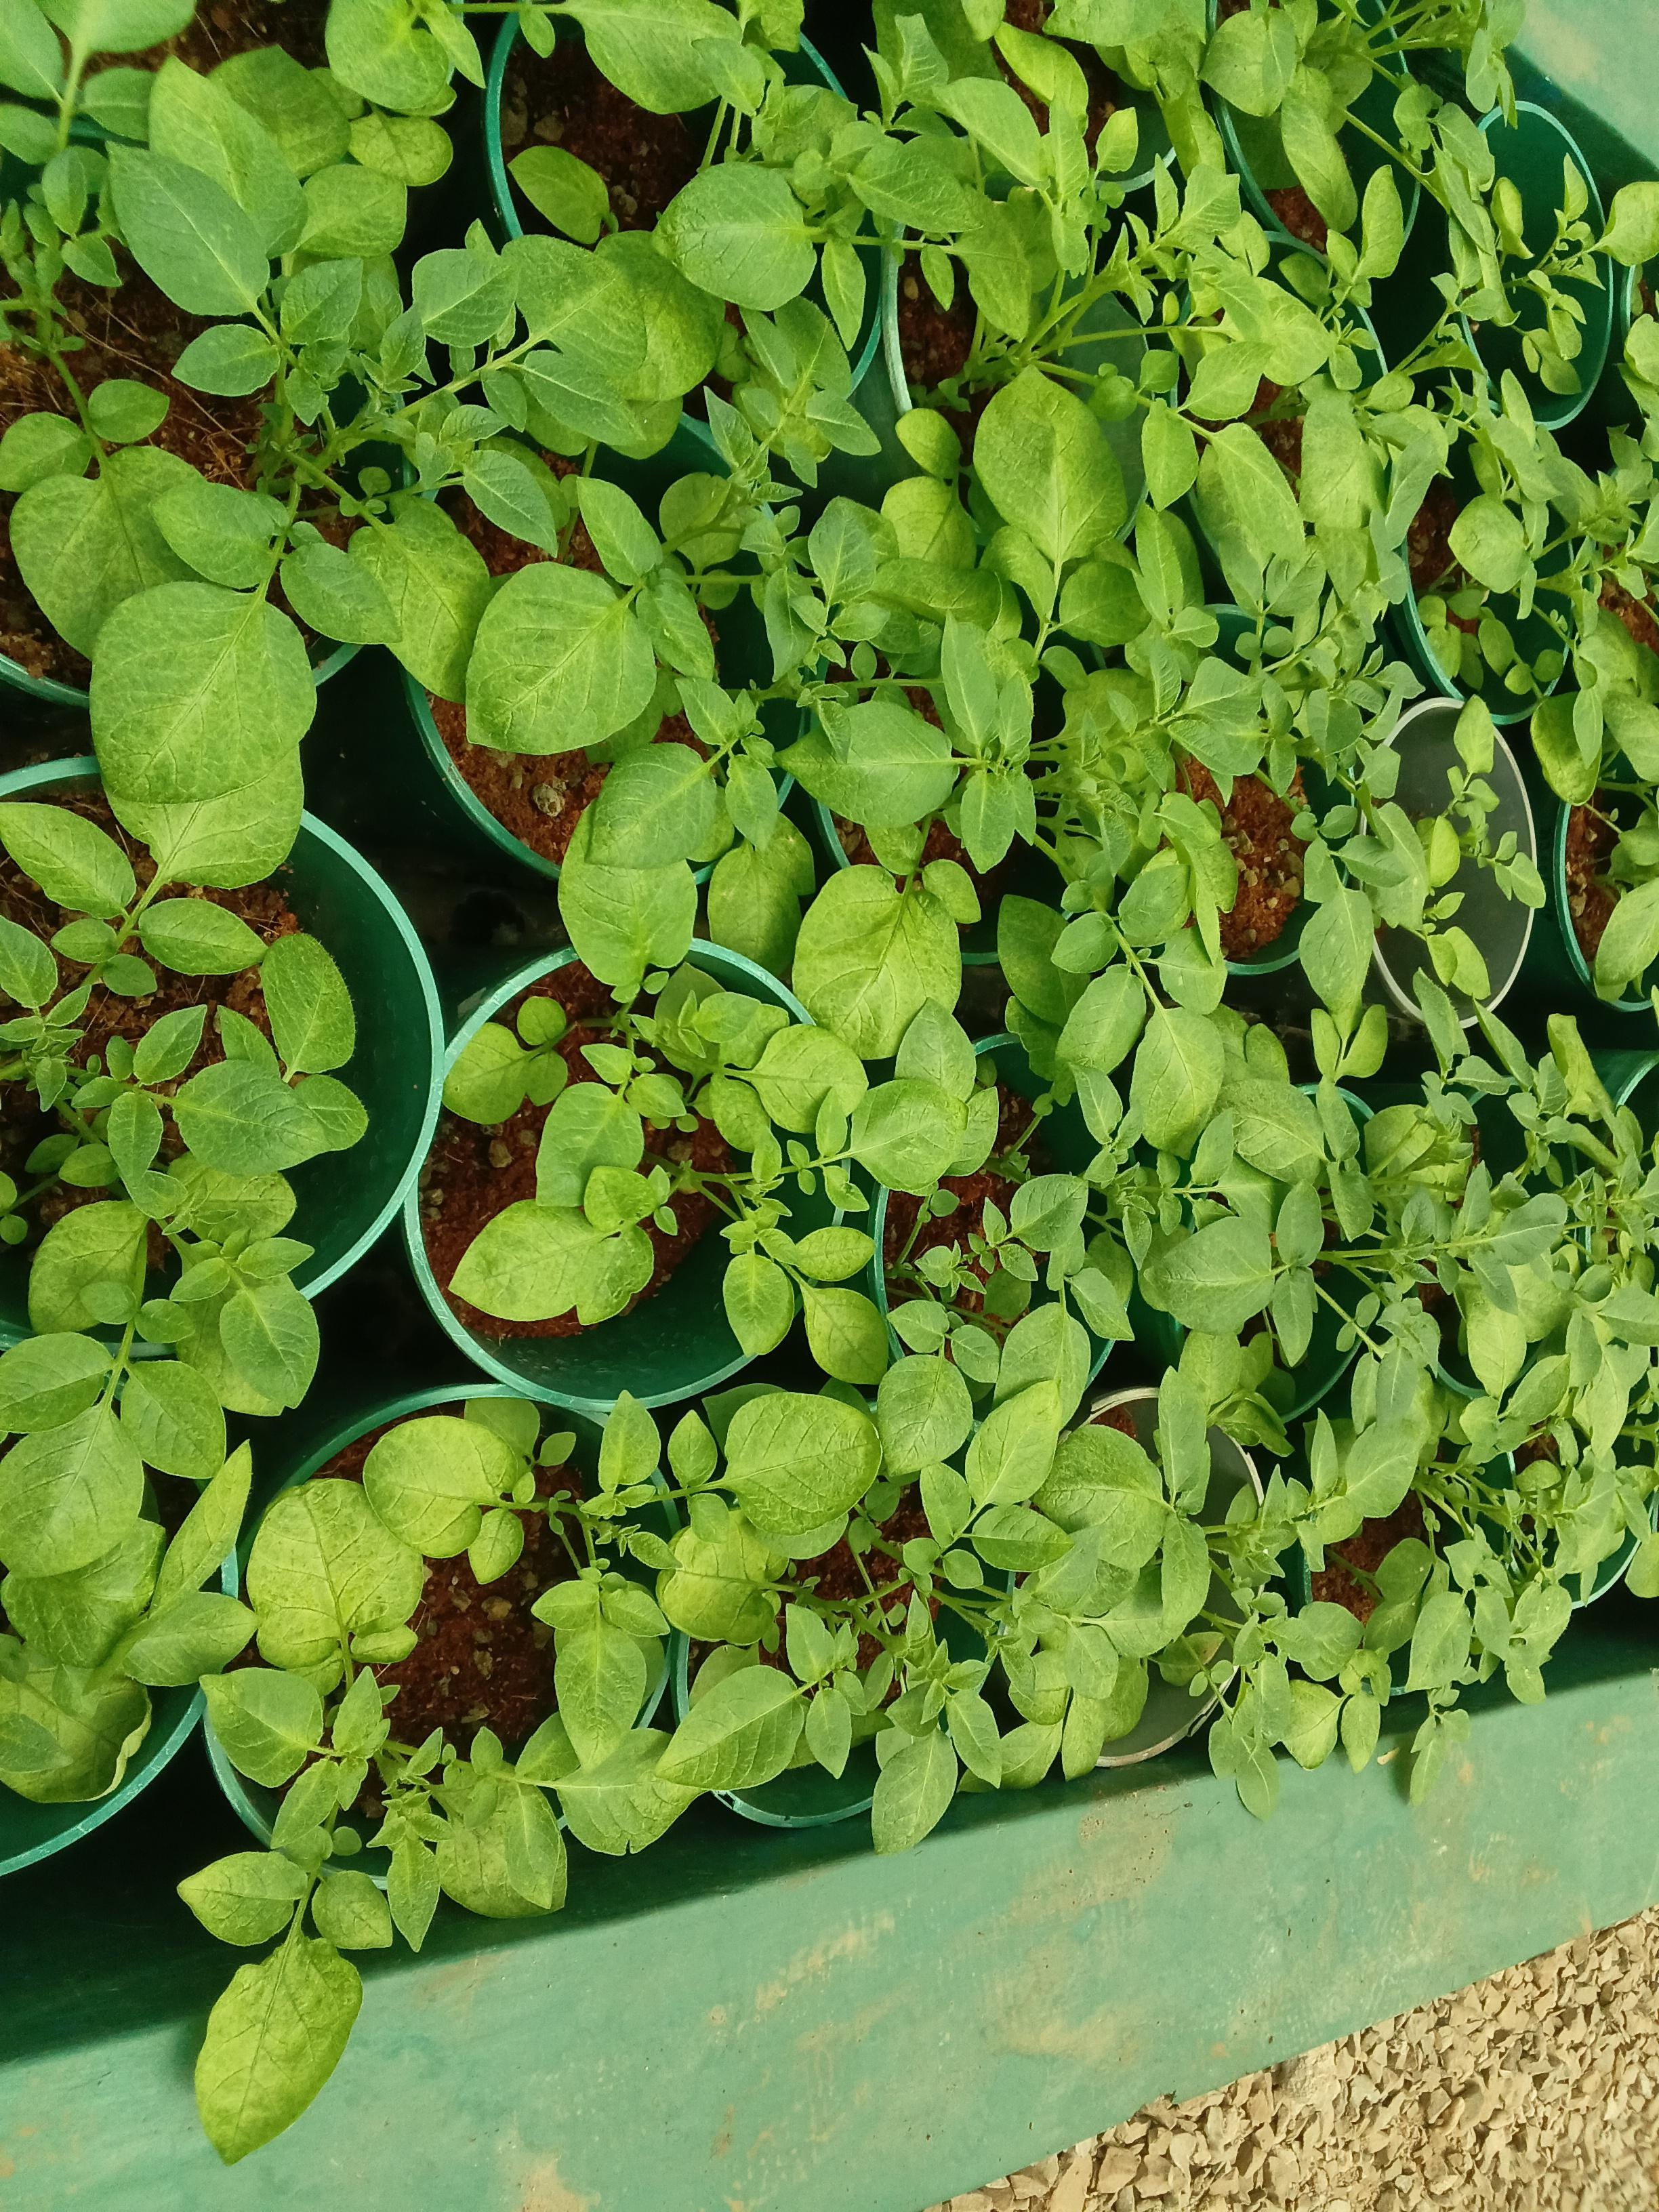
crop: potato
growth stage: vegetative
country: Kenya
